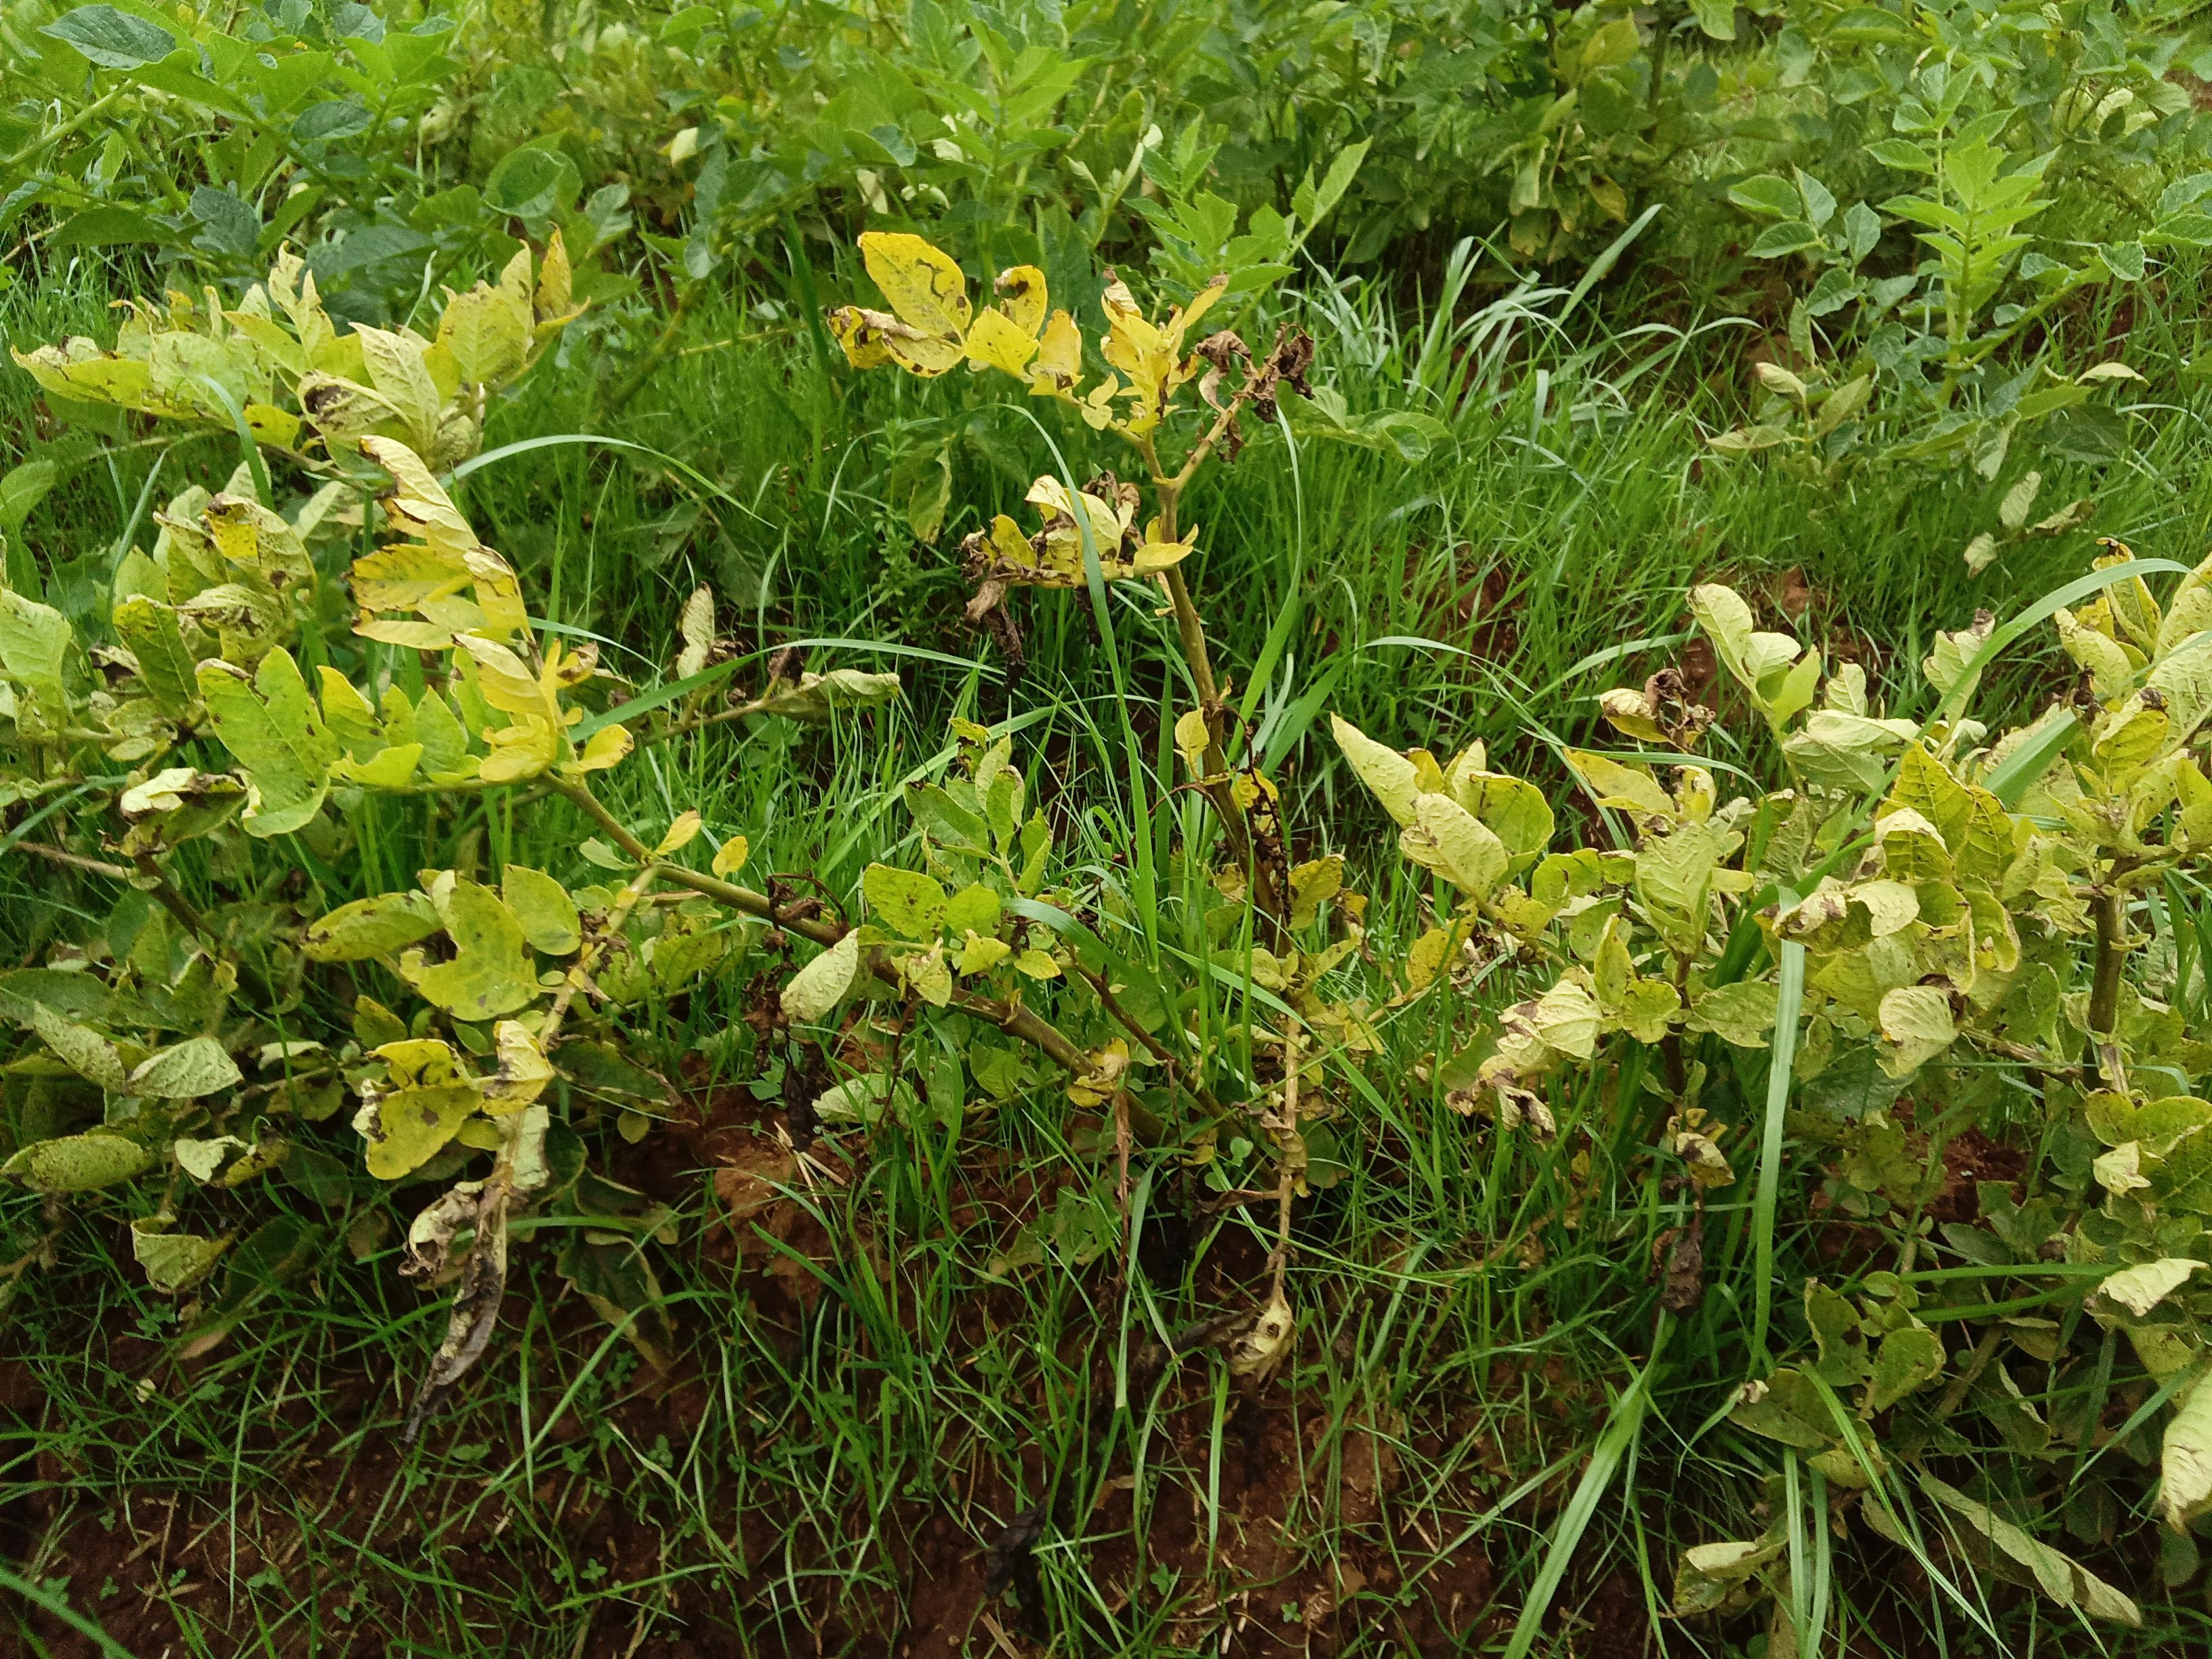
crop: potato
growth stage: harvest maturity
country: Kenya
